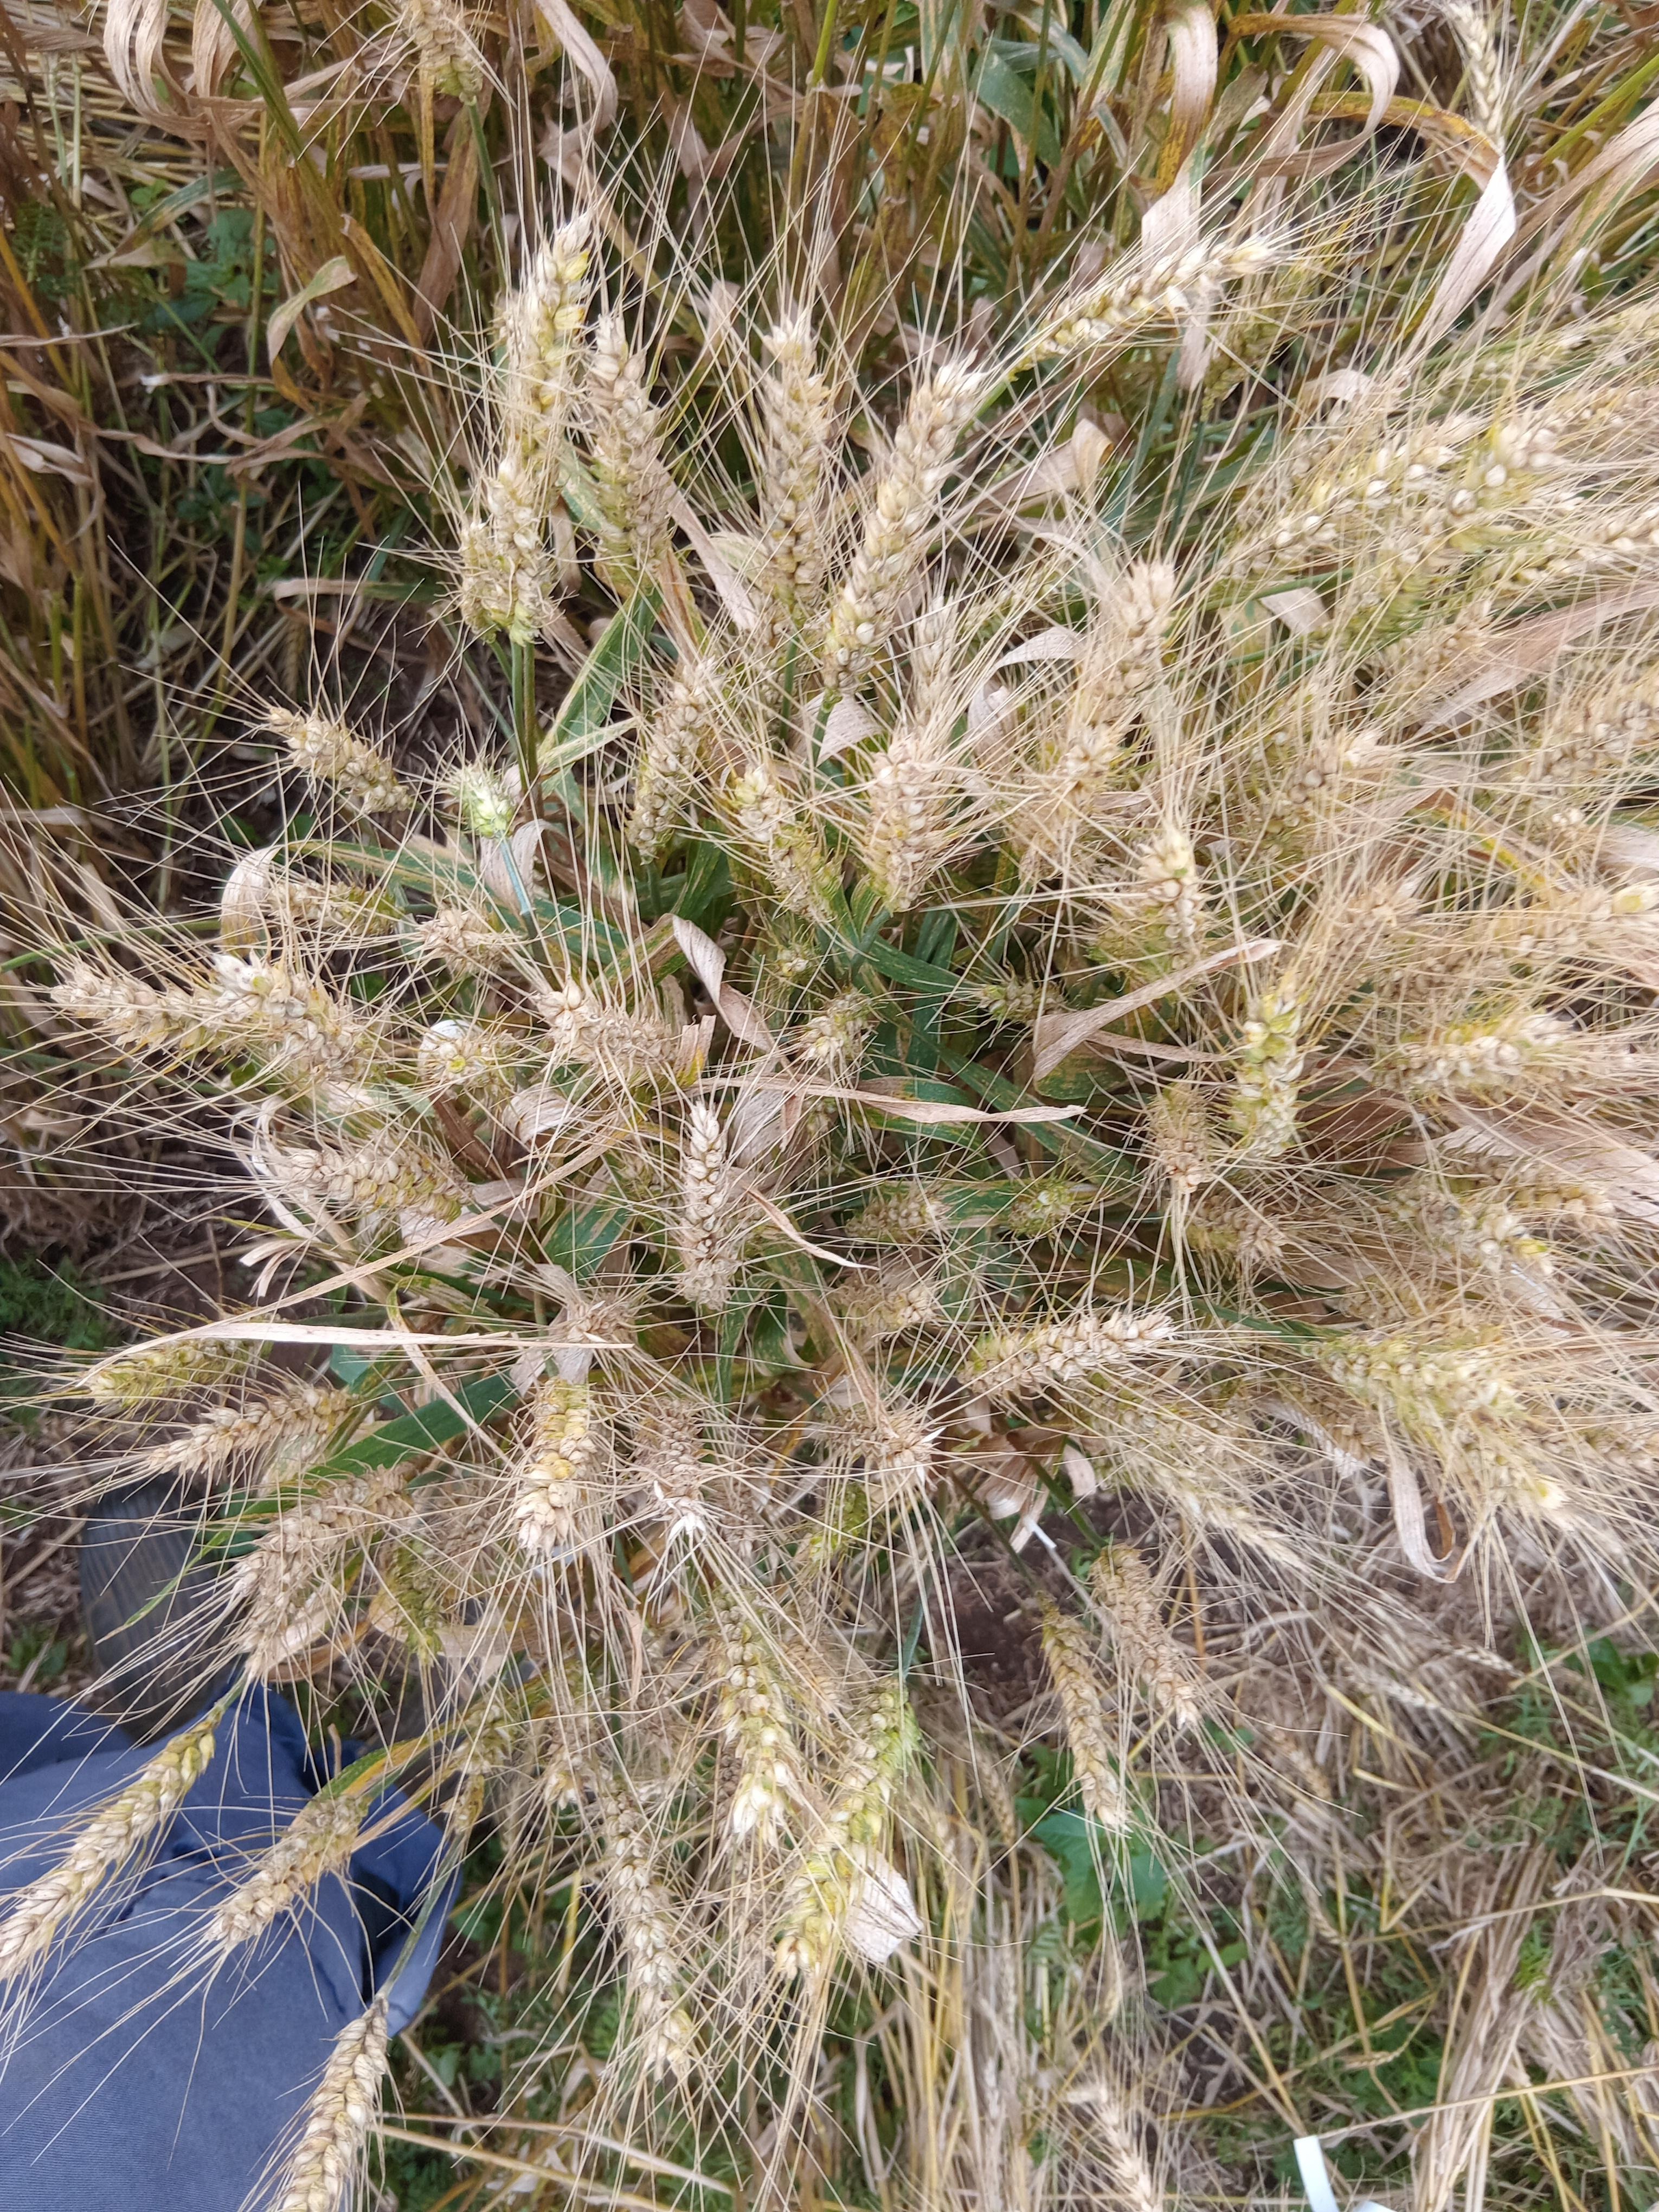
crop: wheat
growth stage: maturity
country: Kenya
